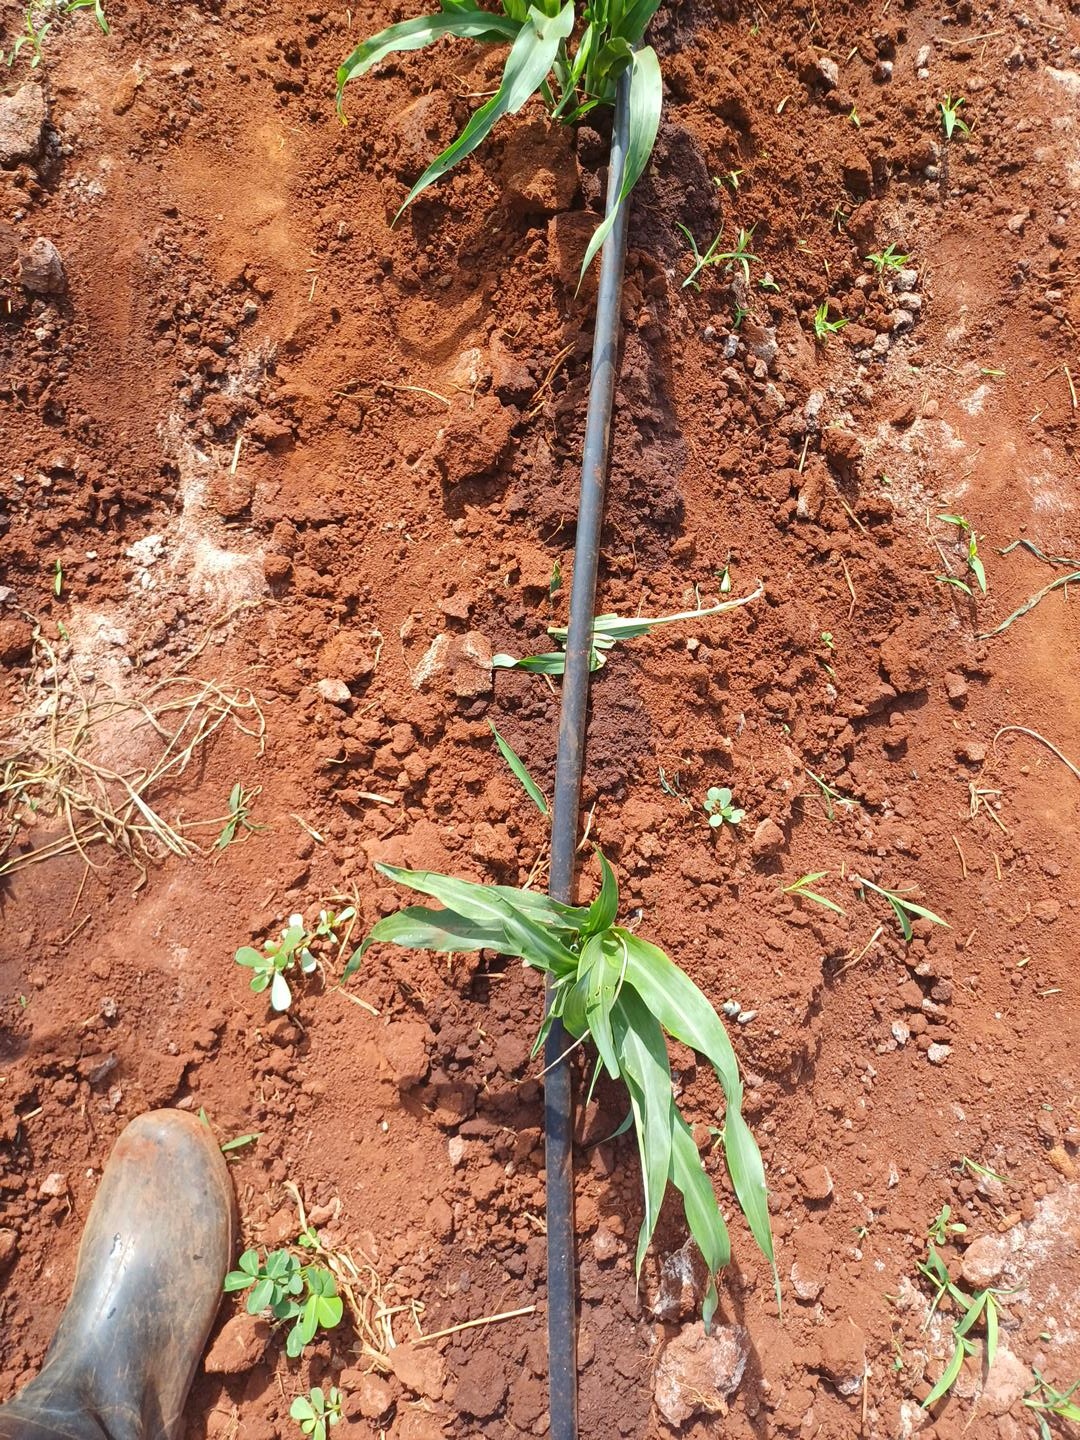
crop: sorghum
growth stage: elongation stem
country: Kenya
